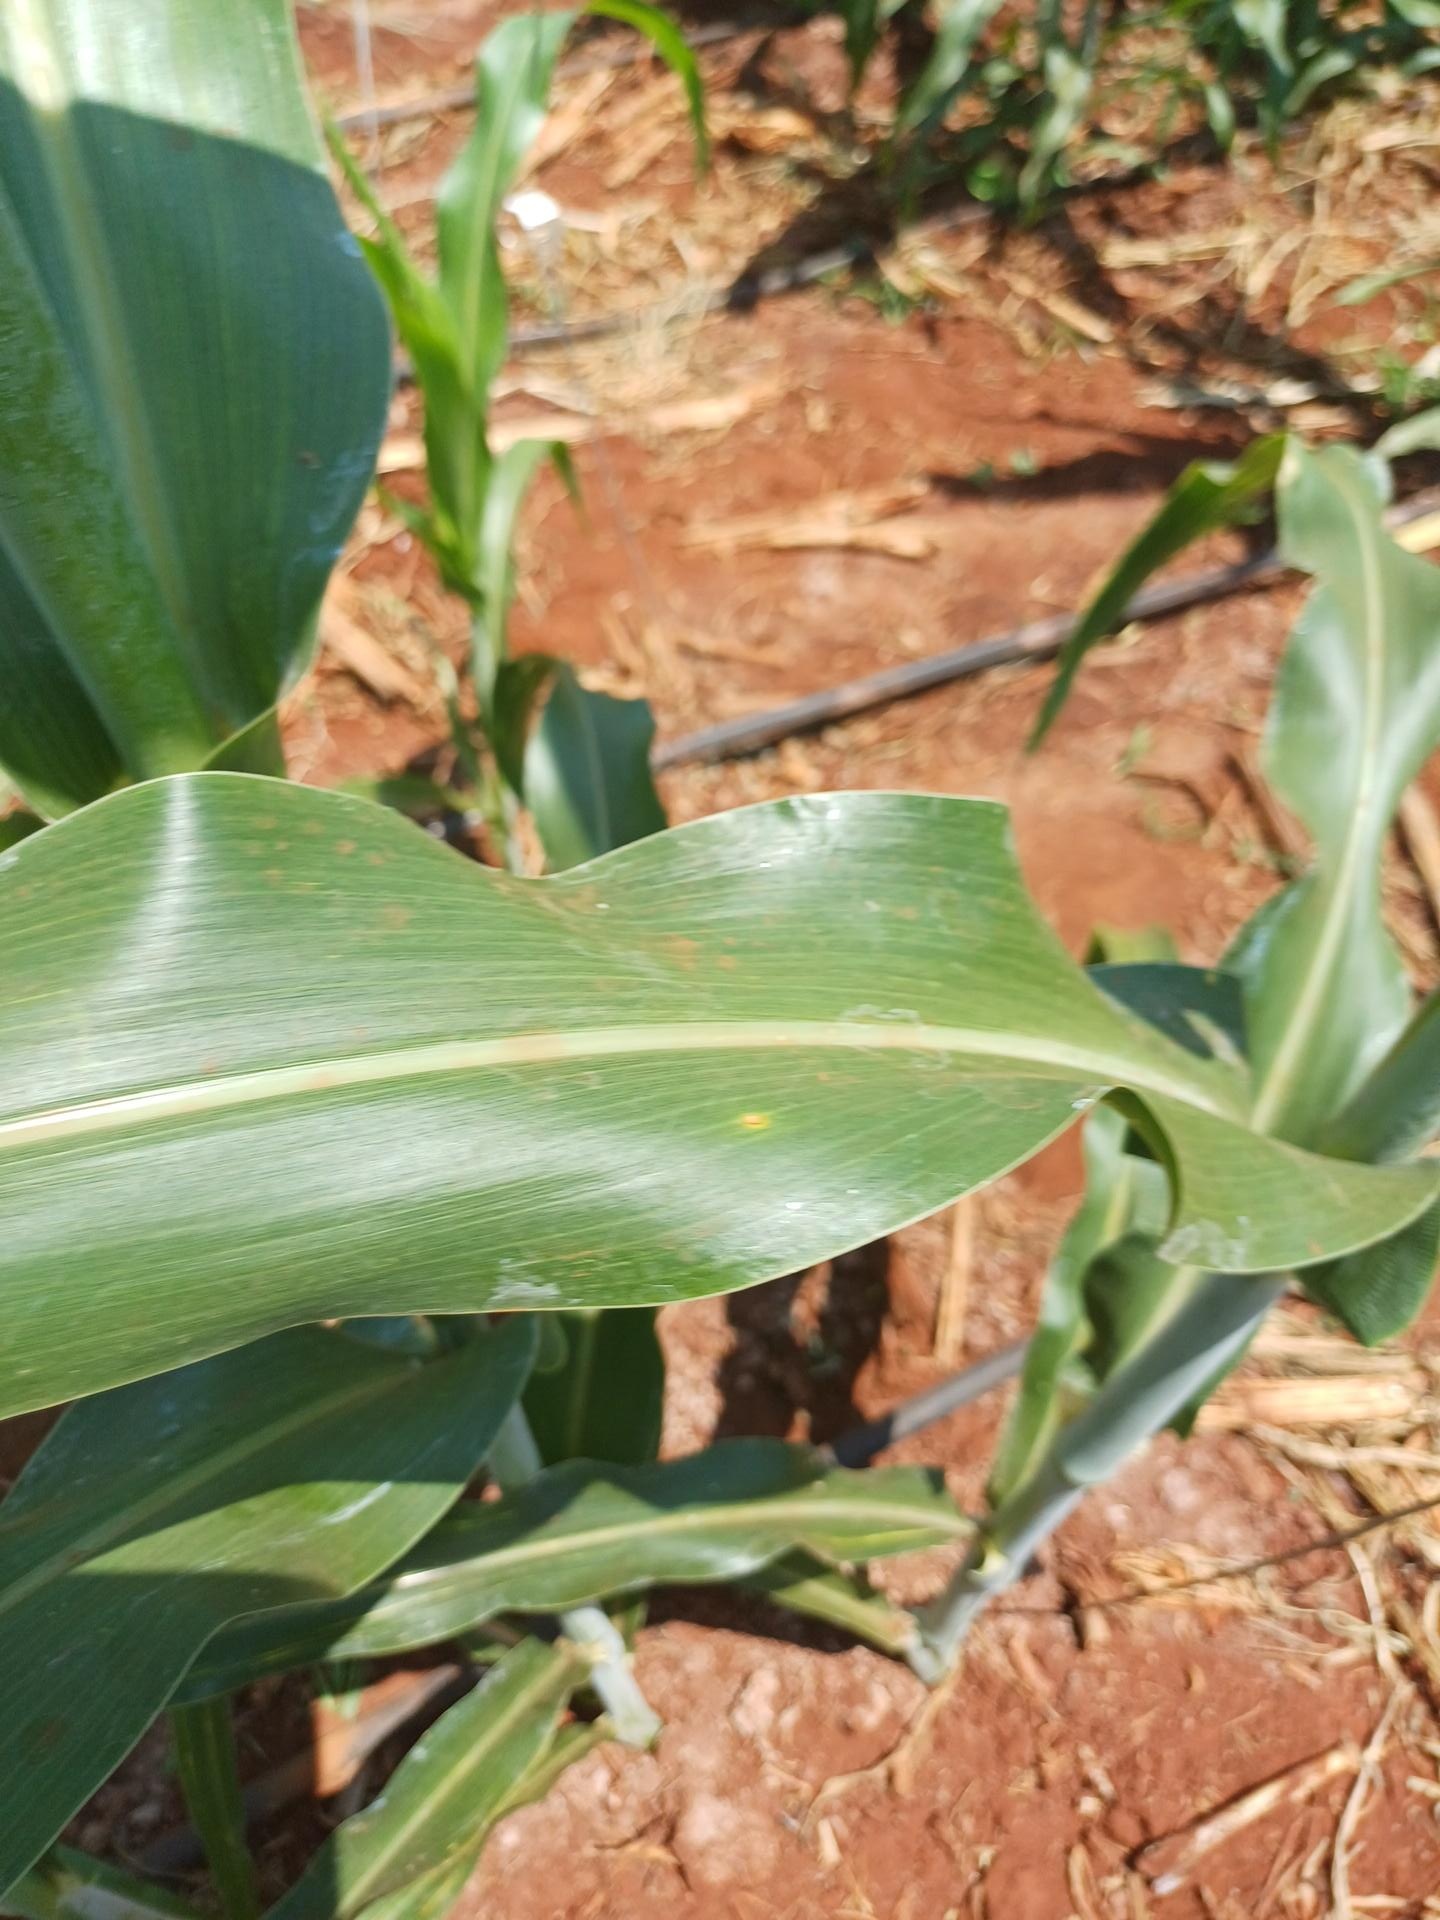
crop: sorghum
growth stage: heading tuber
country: Kenya
